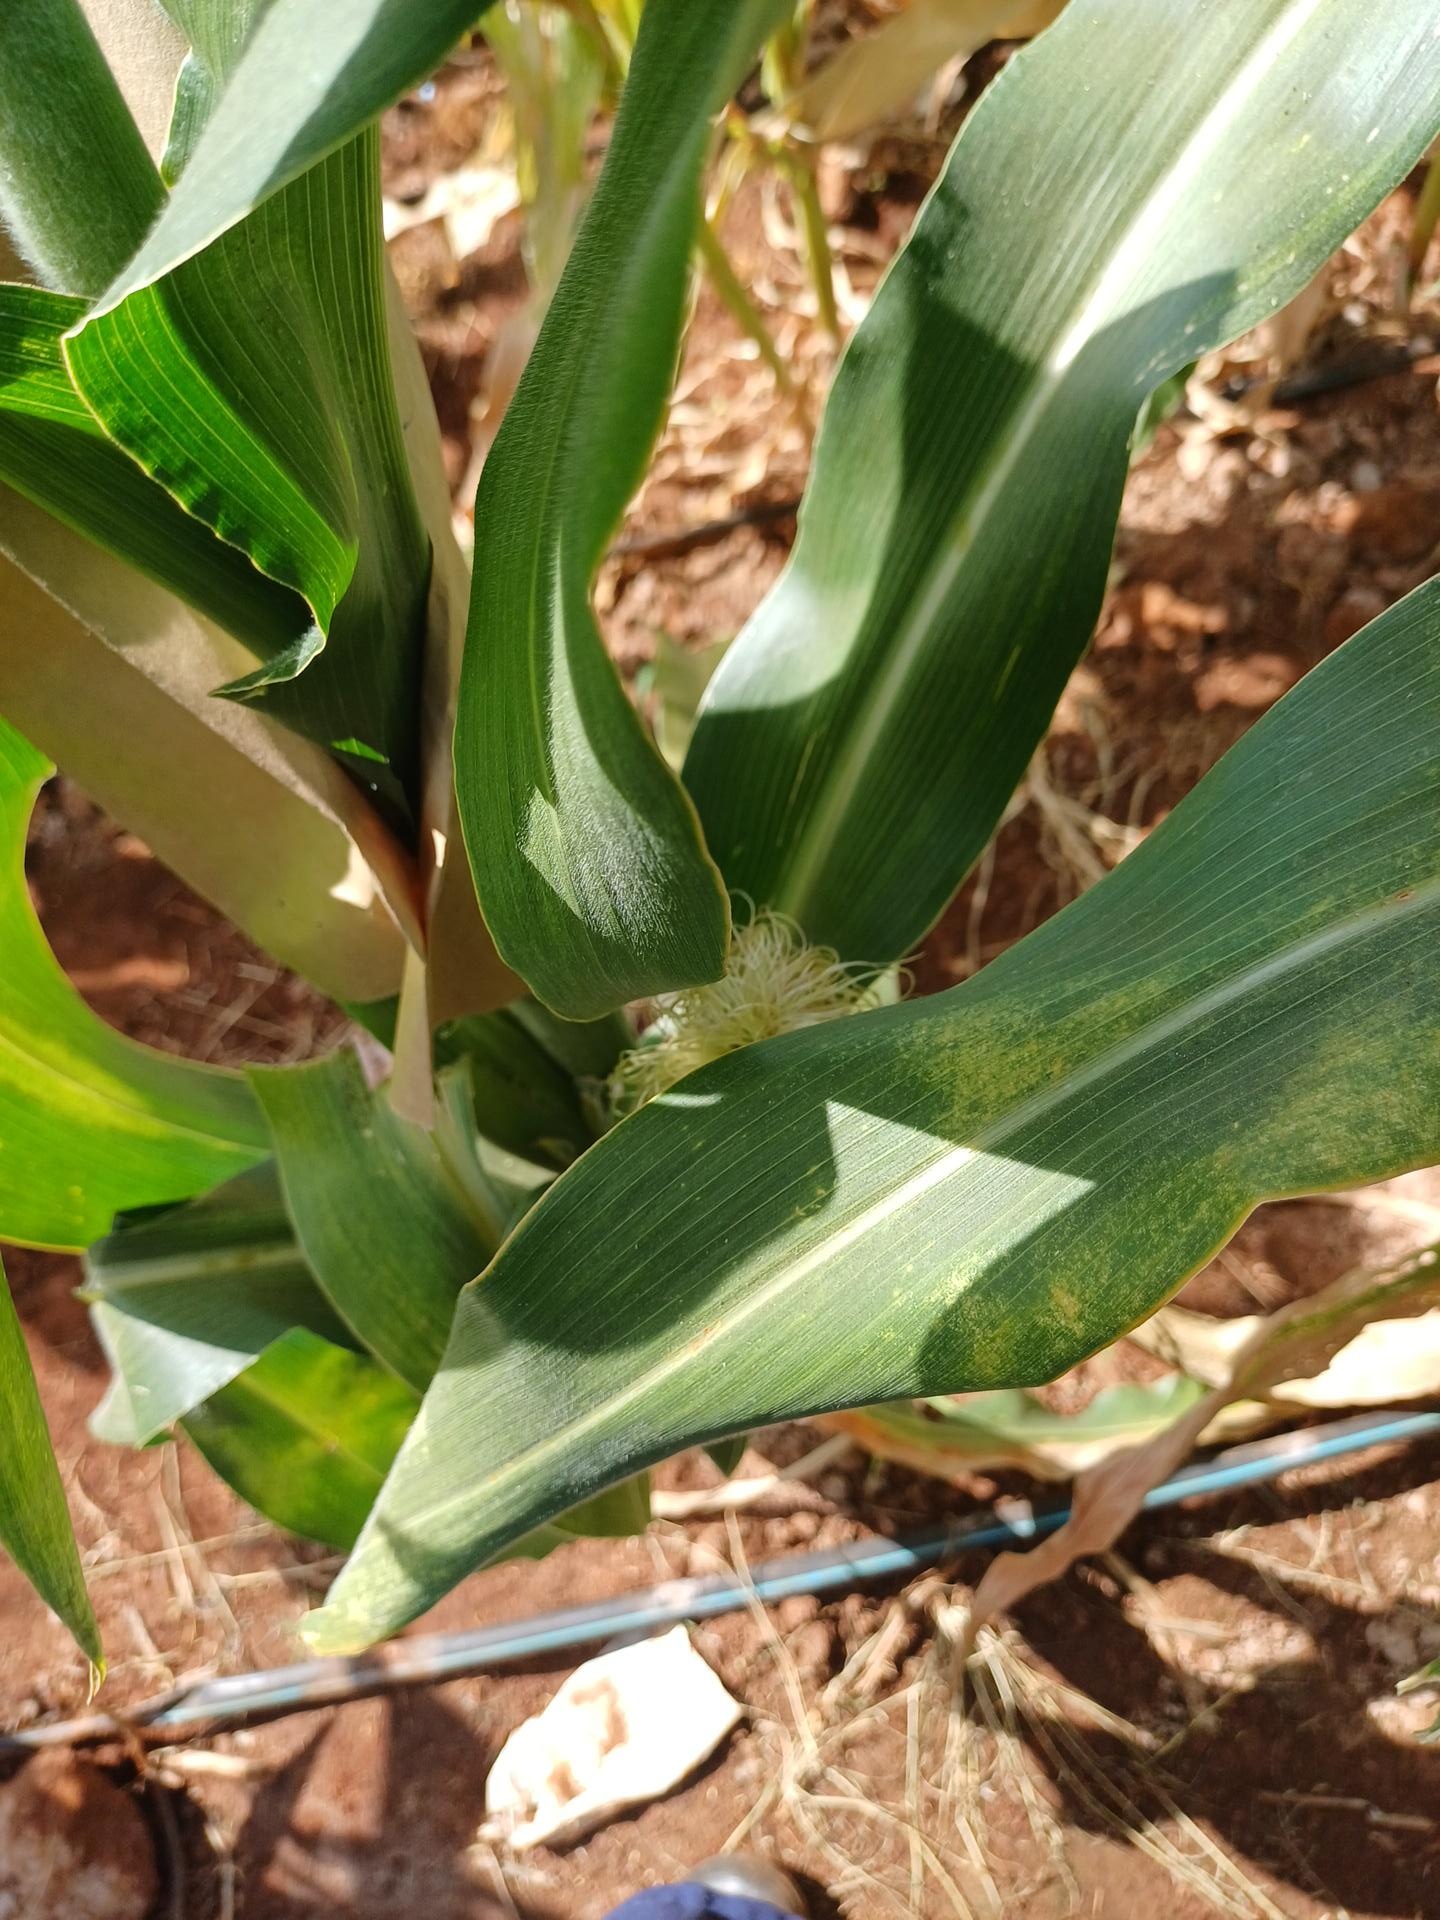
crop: maize
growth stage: flowering
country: Kenya
